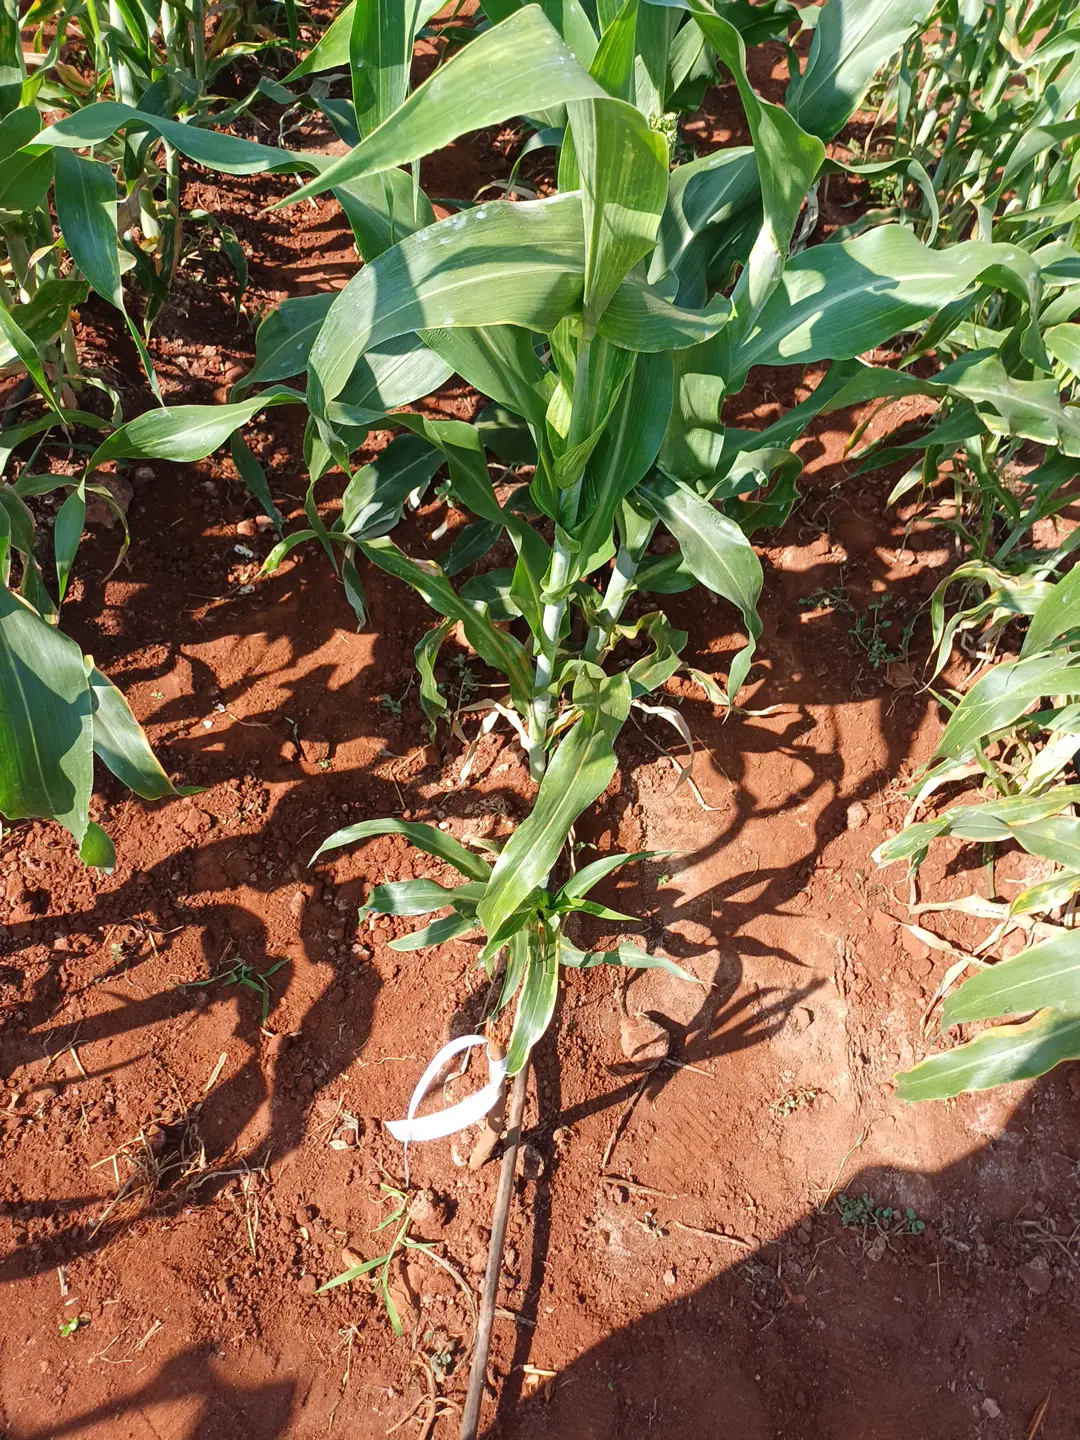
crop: sorghum
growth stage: flowering
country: Kenya
